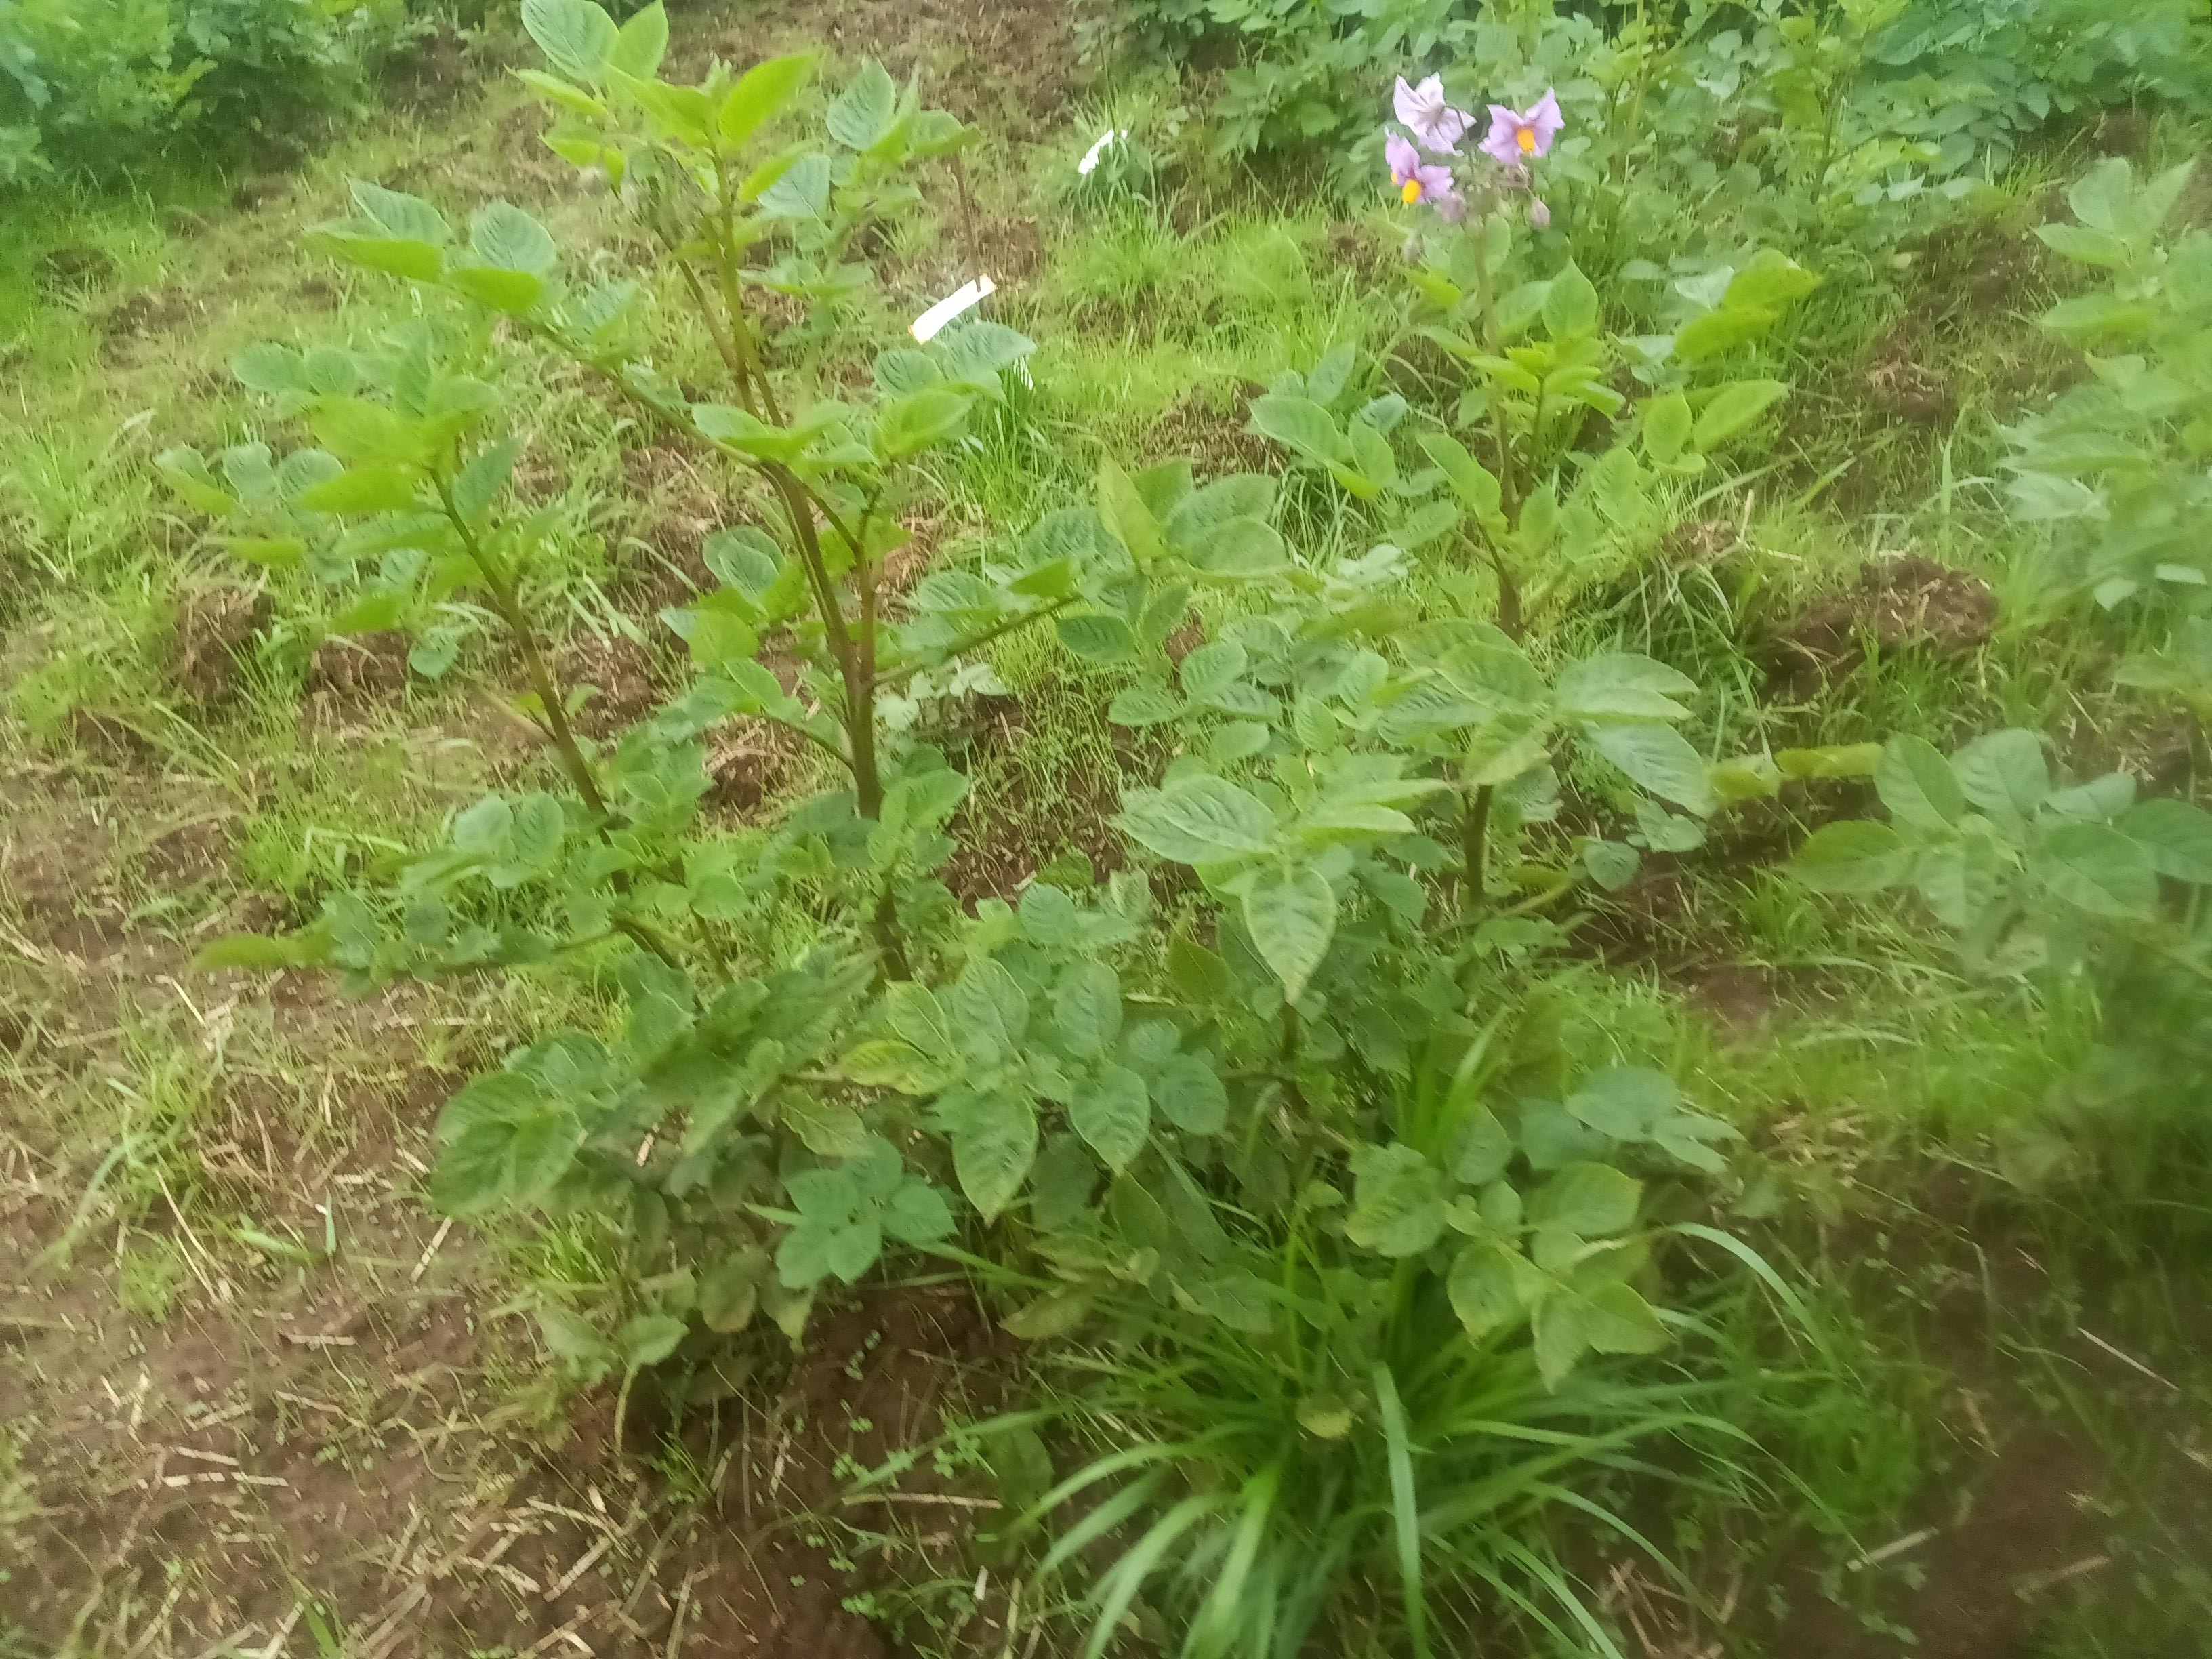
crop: potato
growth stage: flowering
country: Kenya
